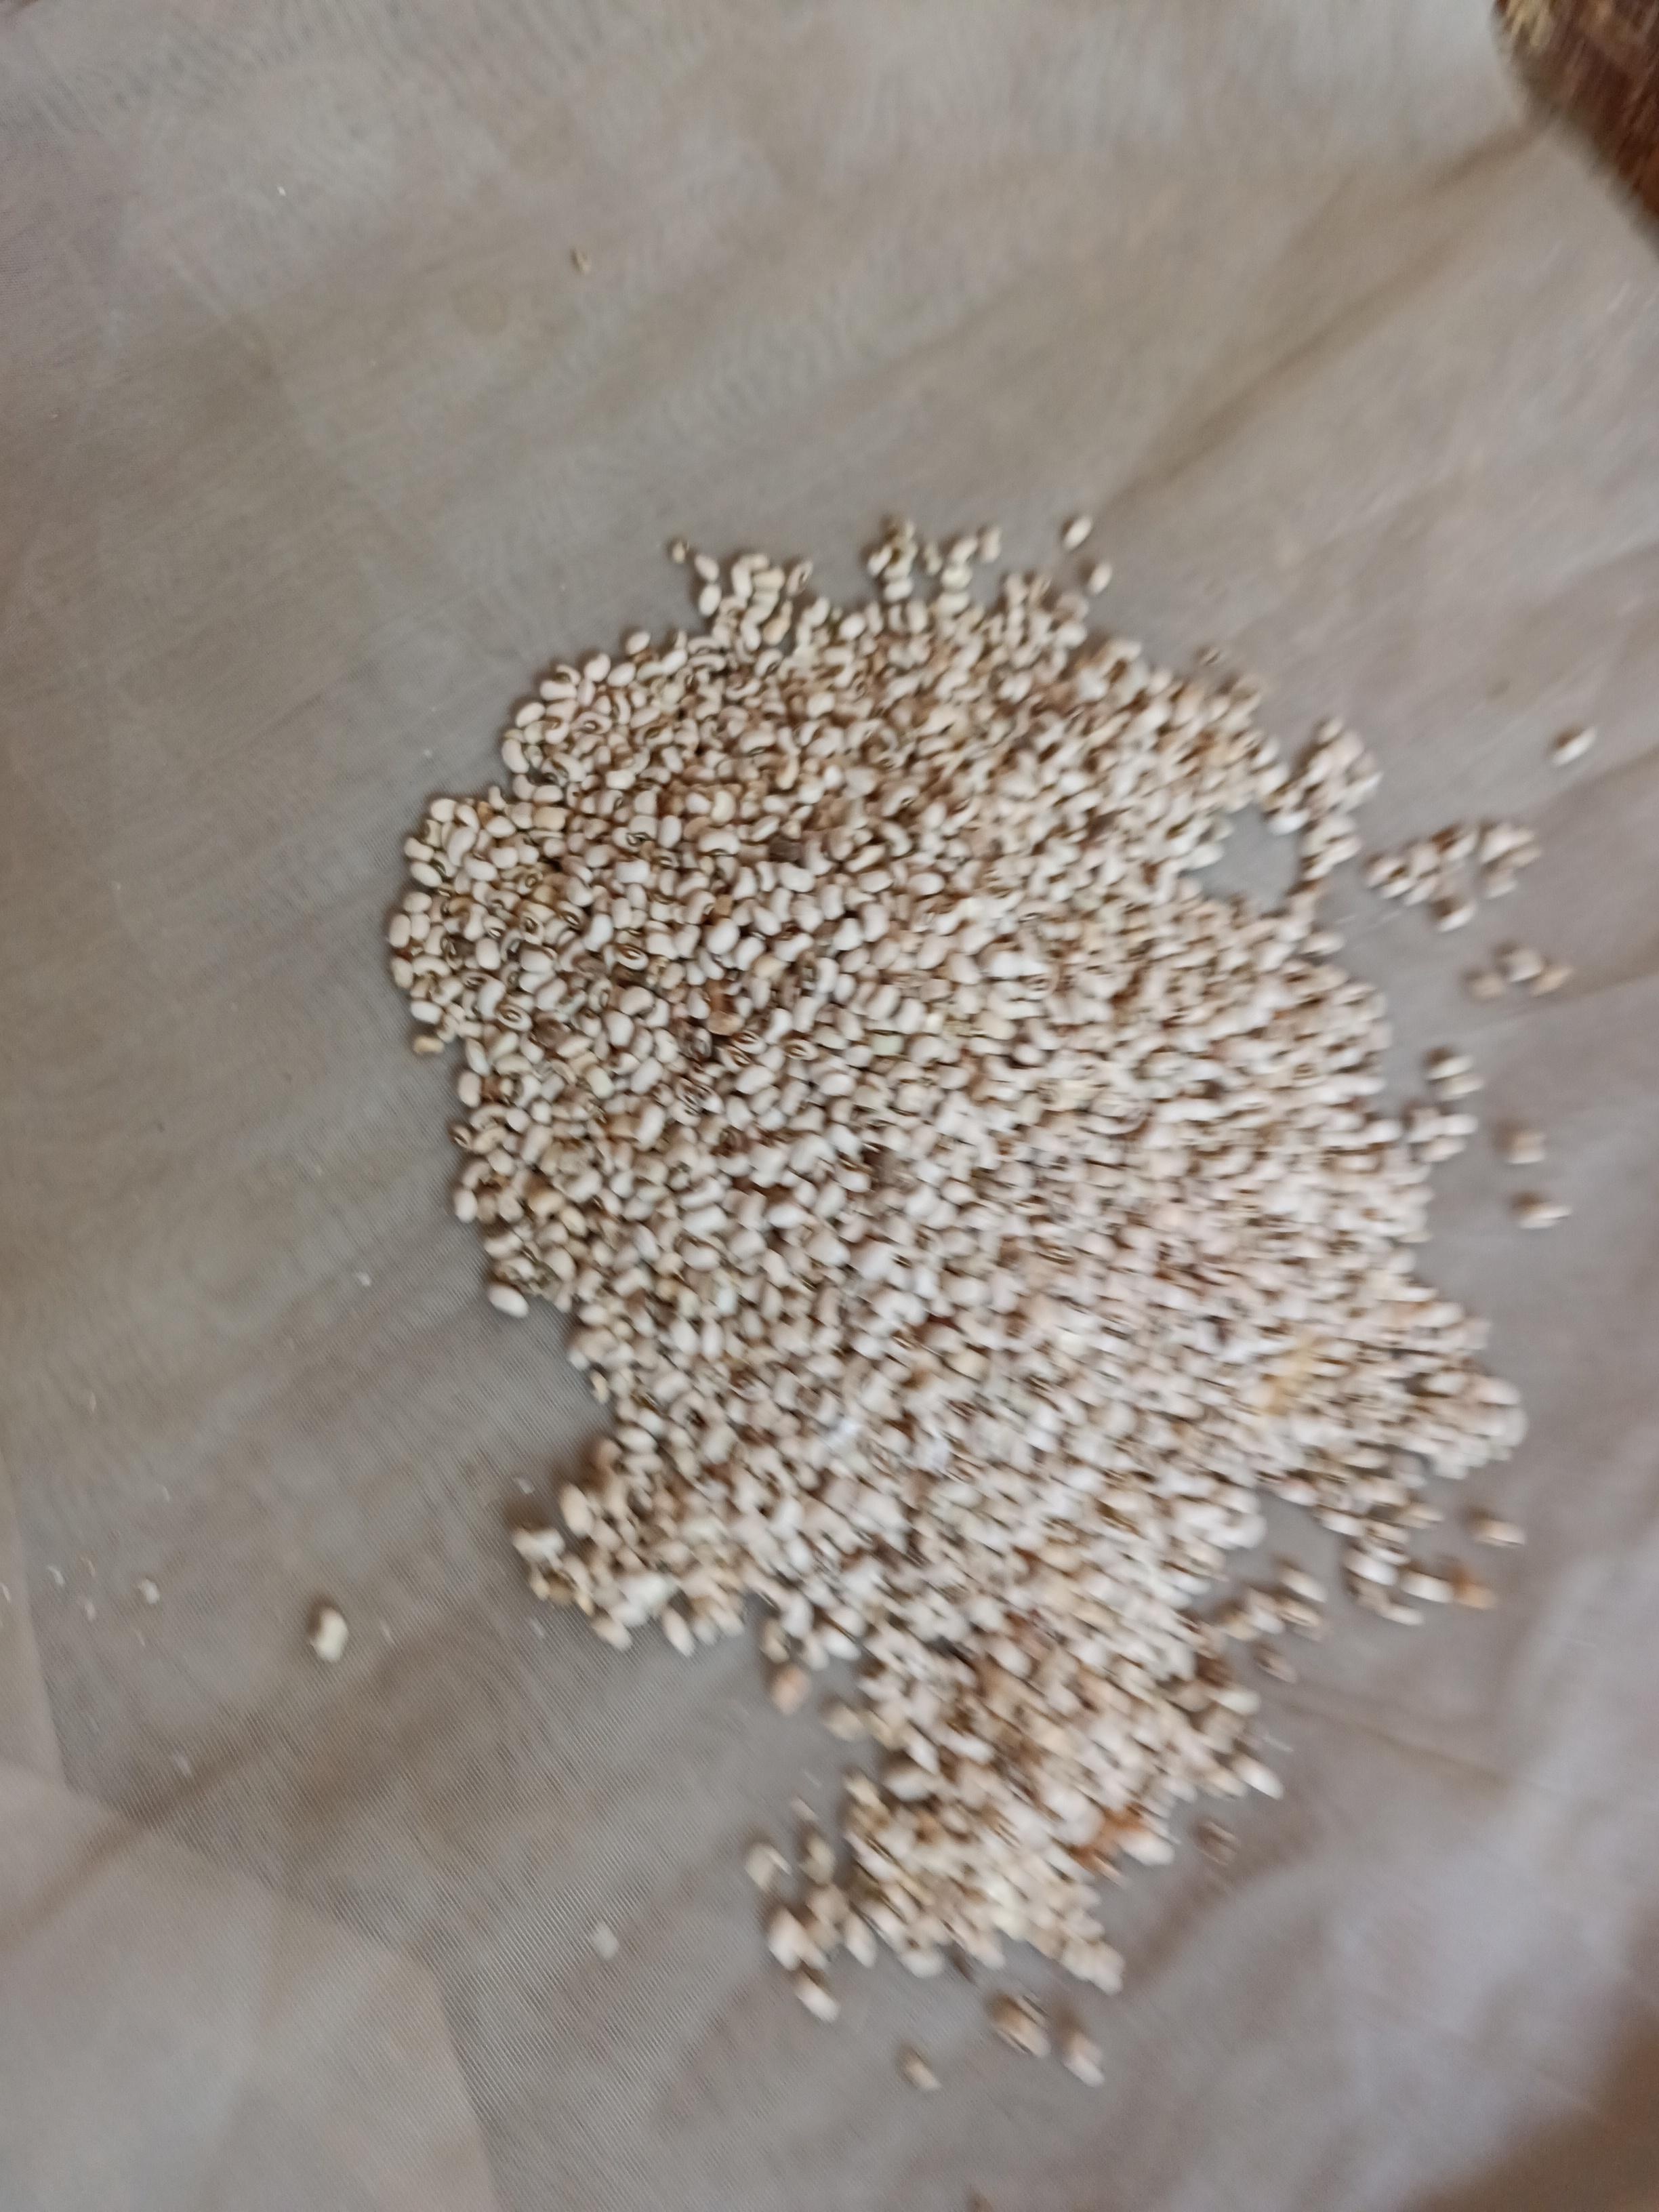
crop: cowpea
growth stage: harvest
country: Nigeria
